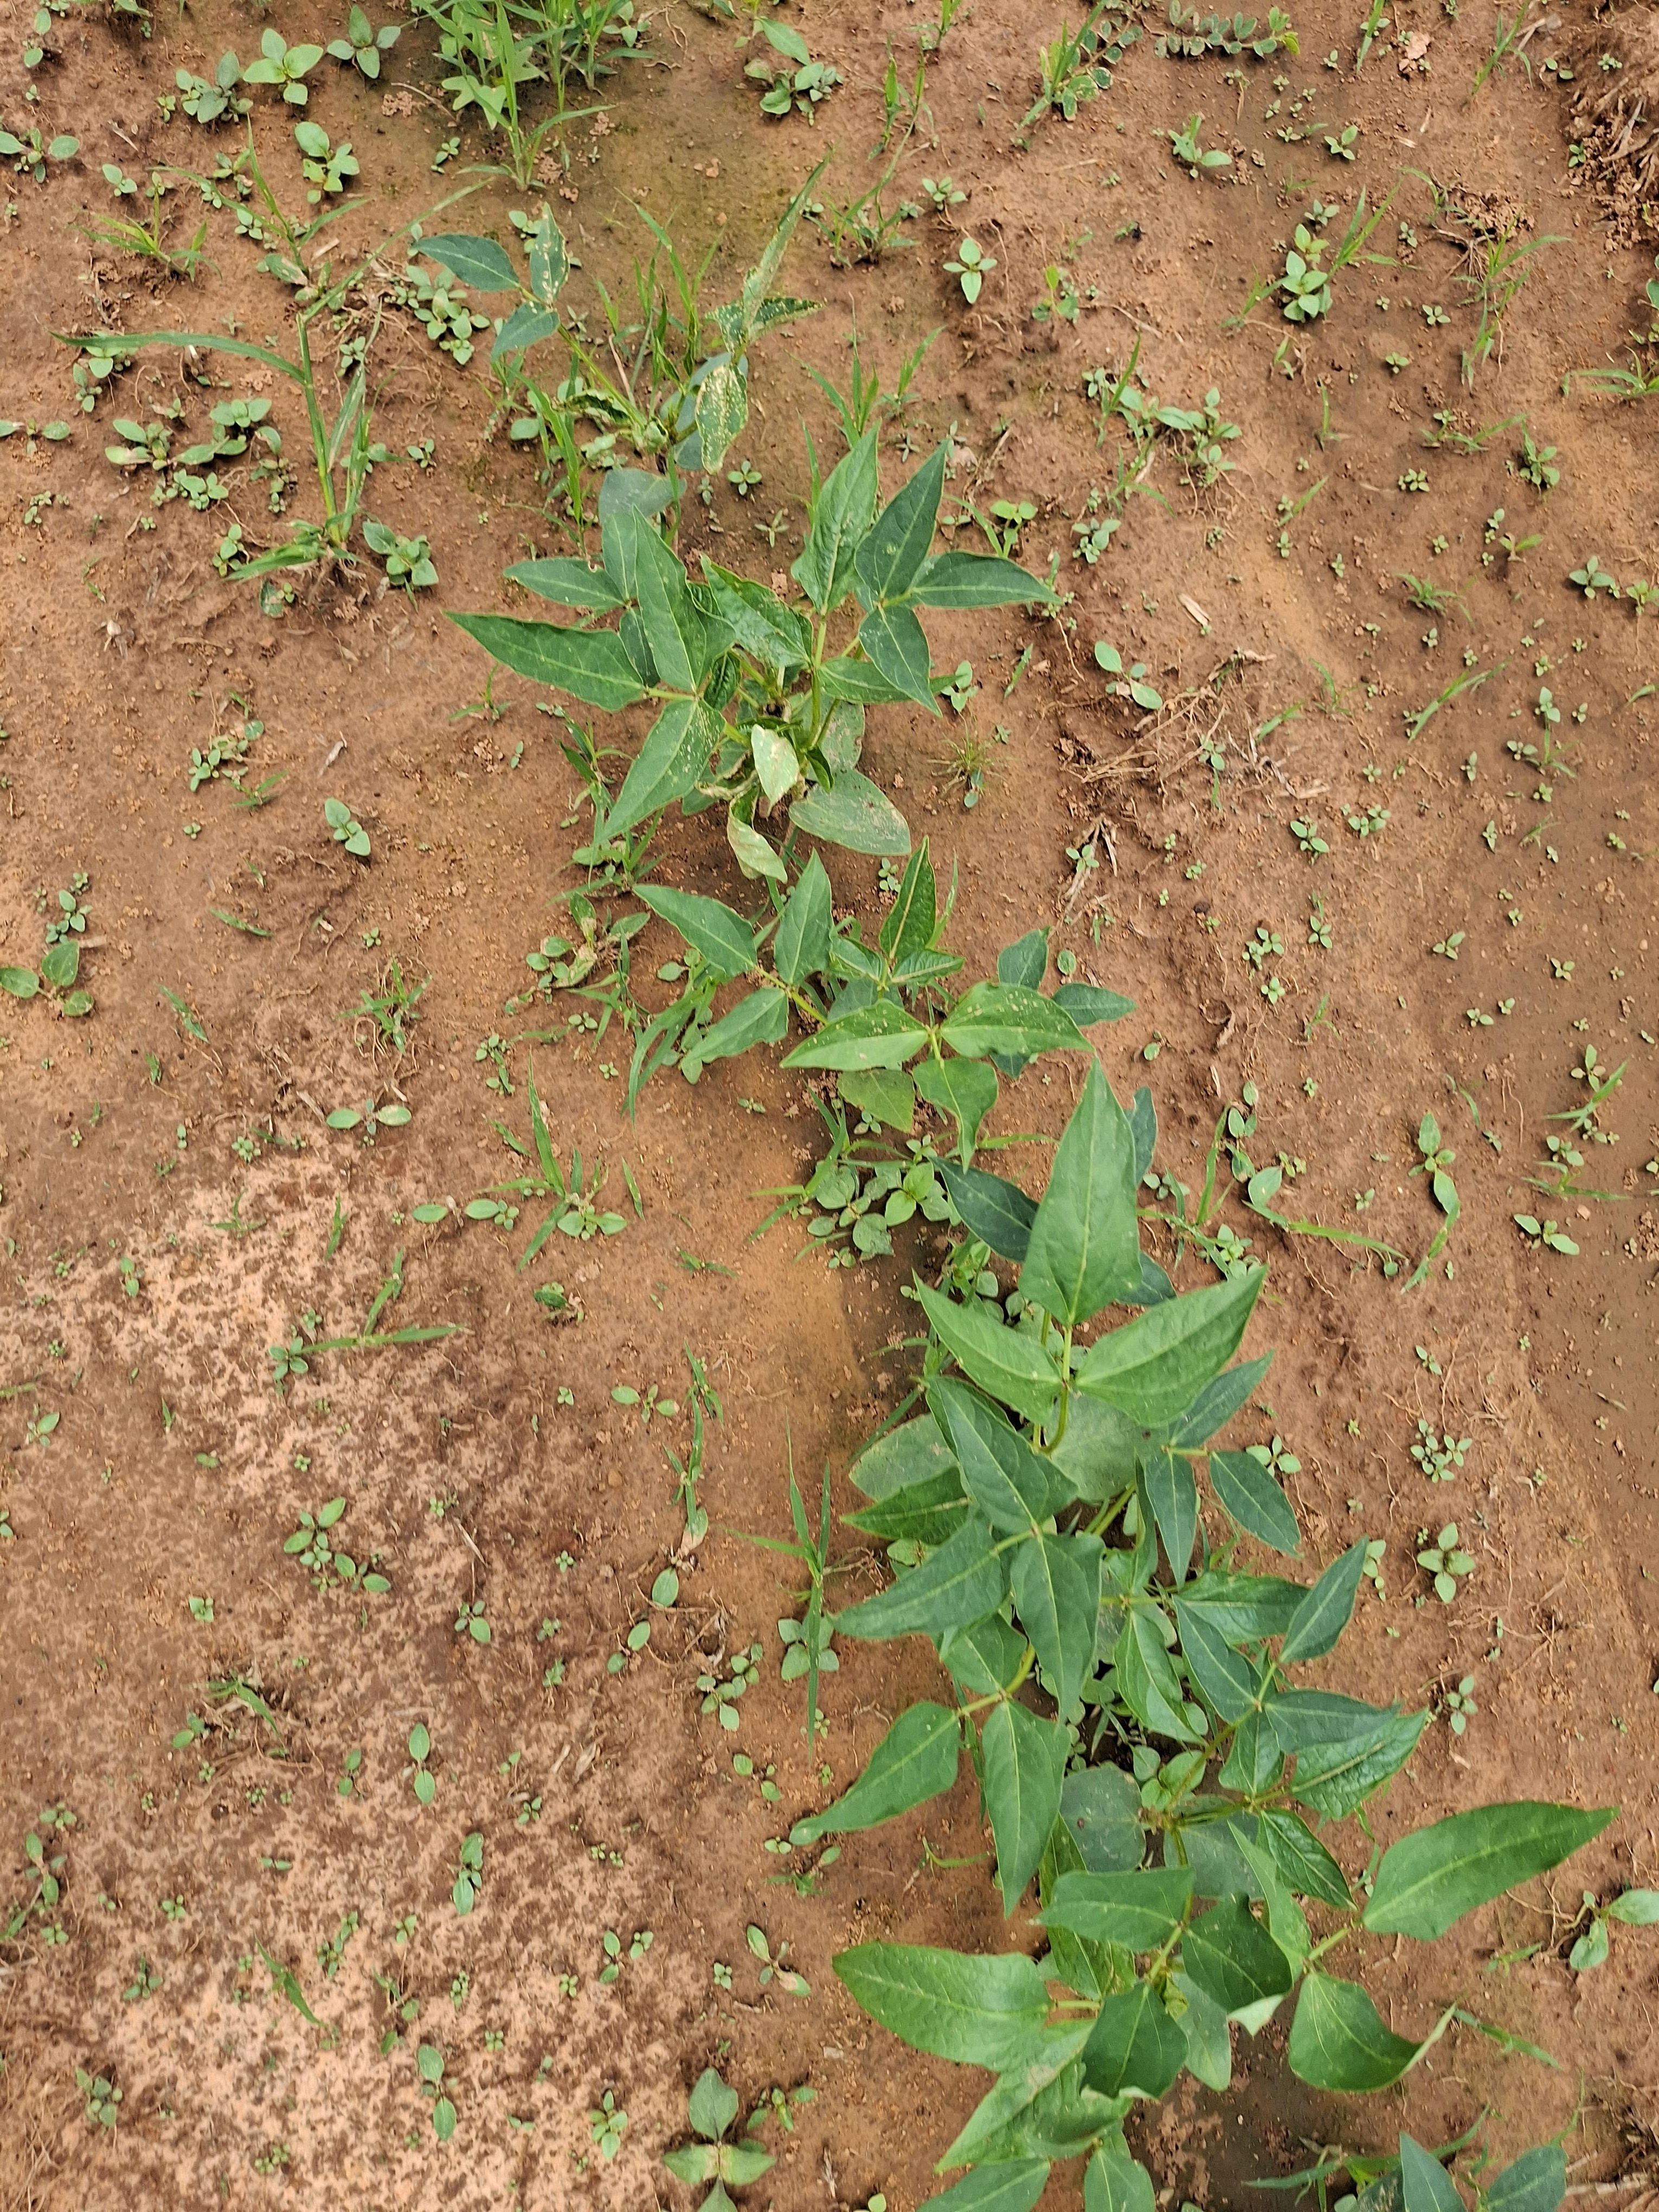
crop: cowpea
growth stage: sprouting emergence
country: Nigeria
